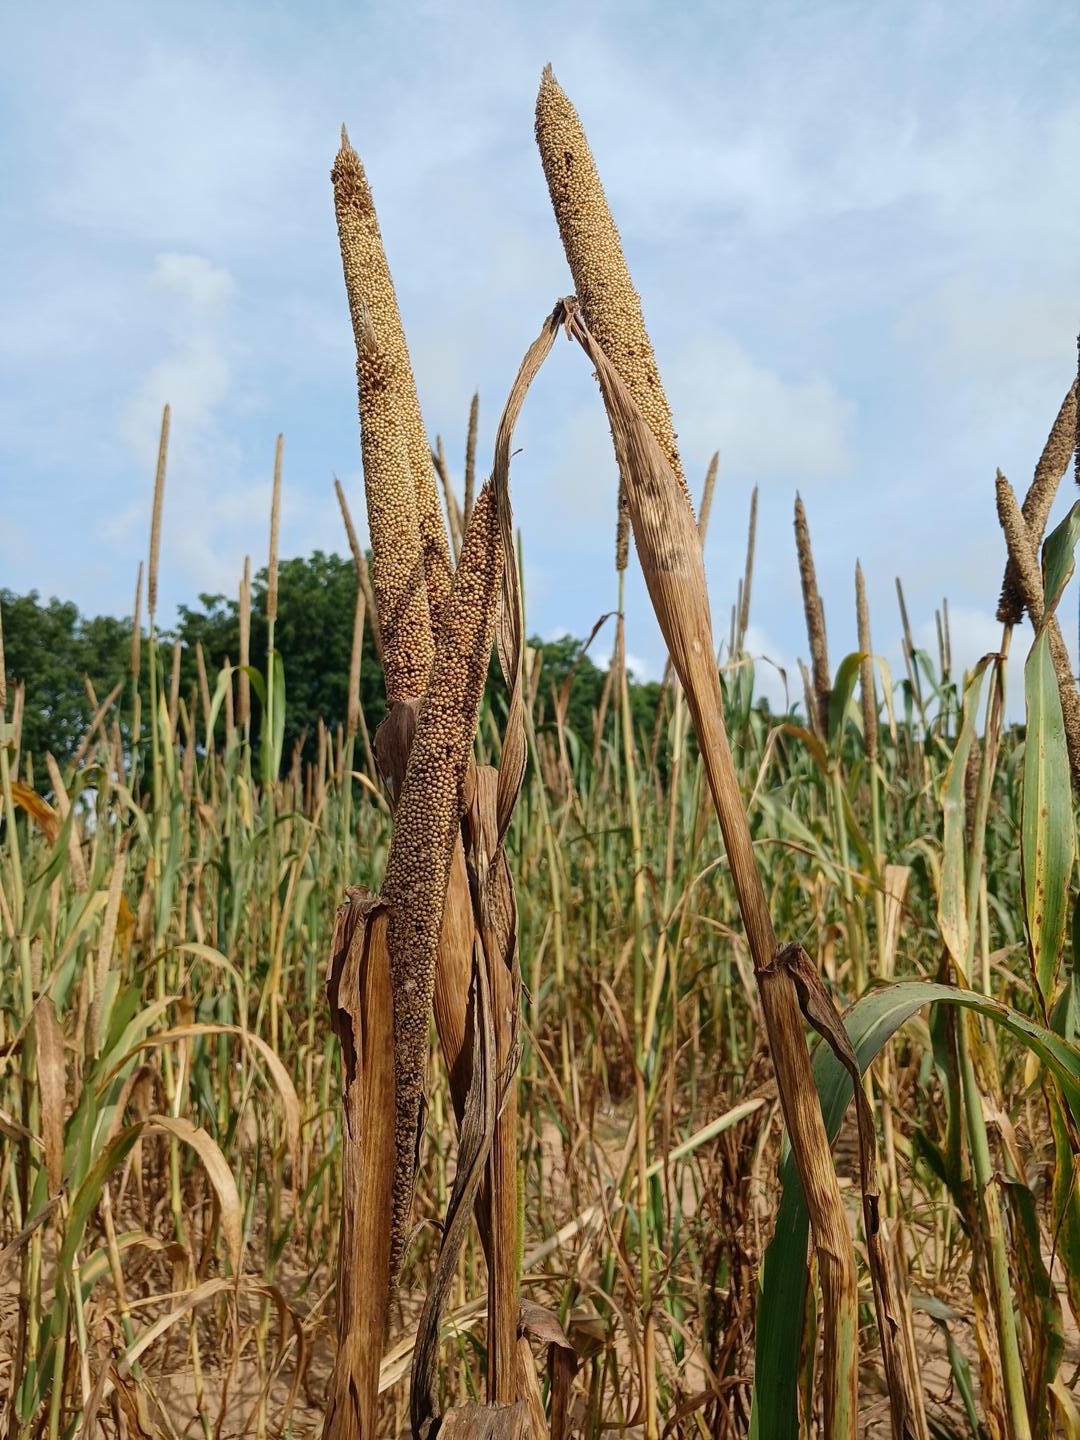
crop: pearl millet
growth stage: maturity
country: Senegal
